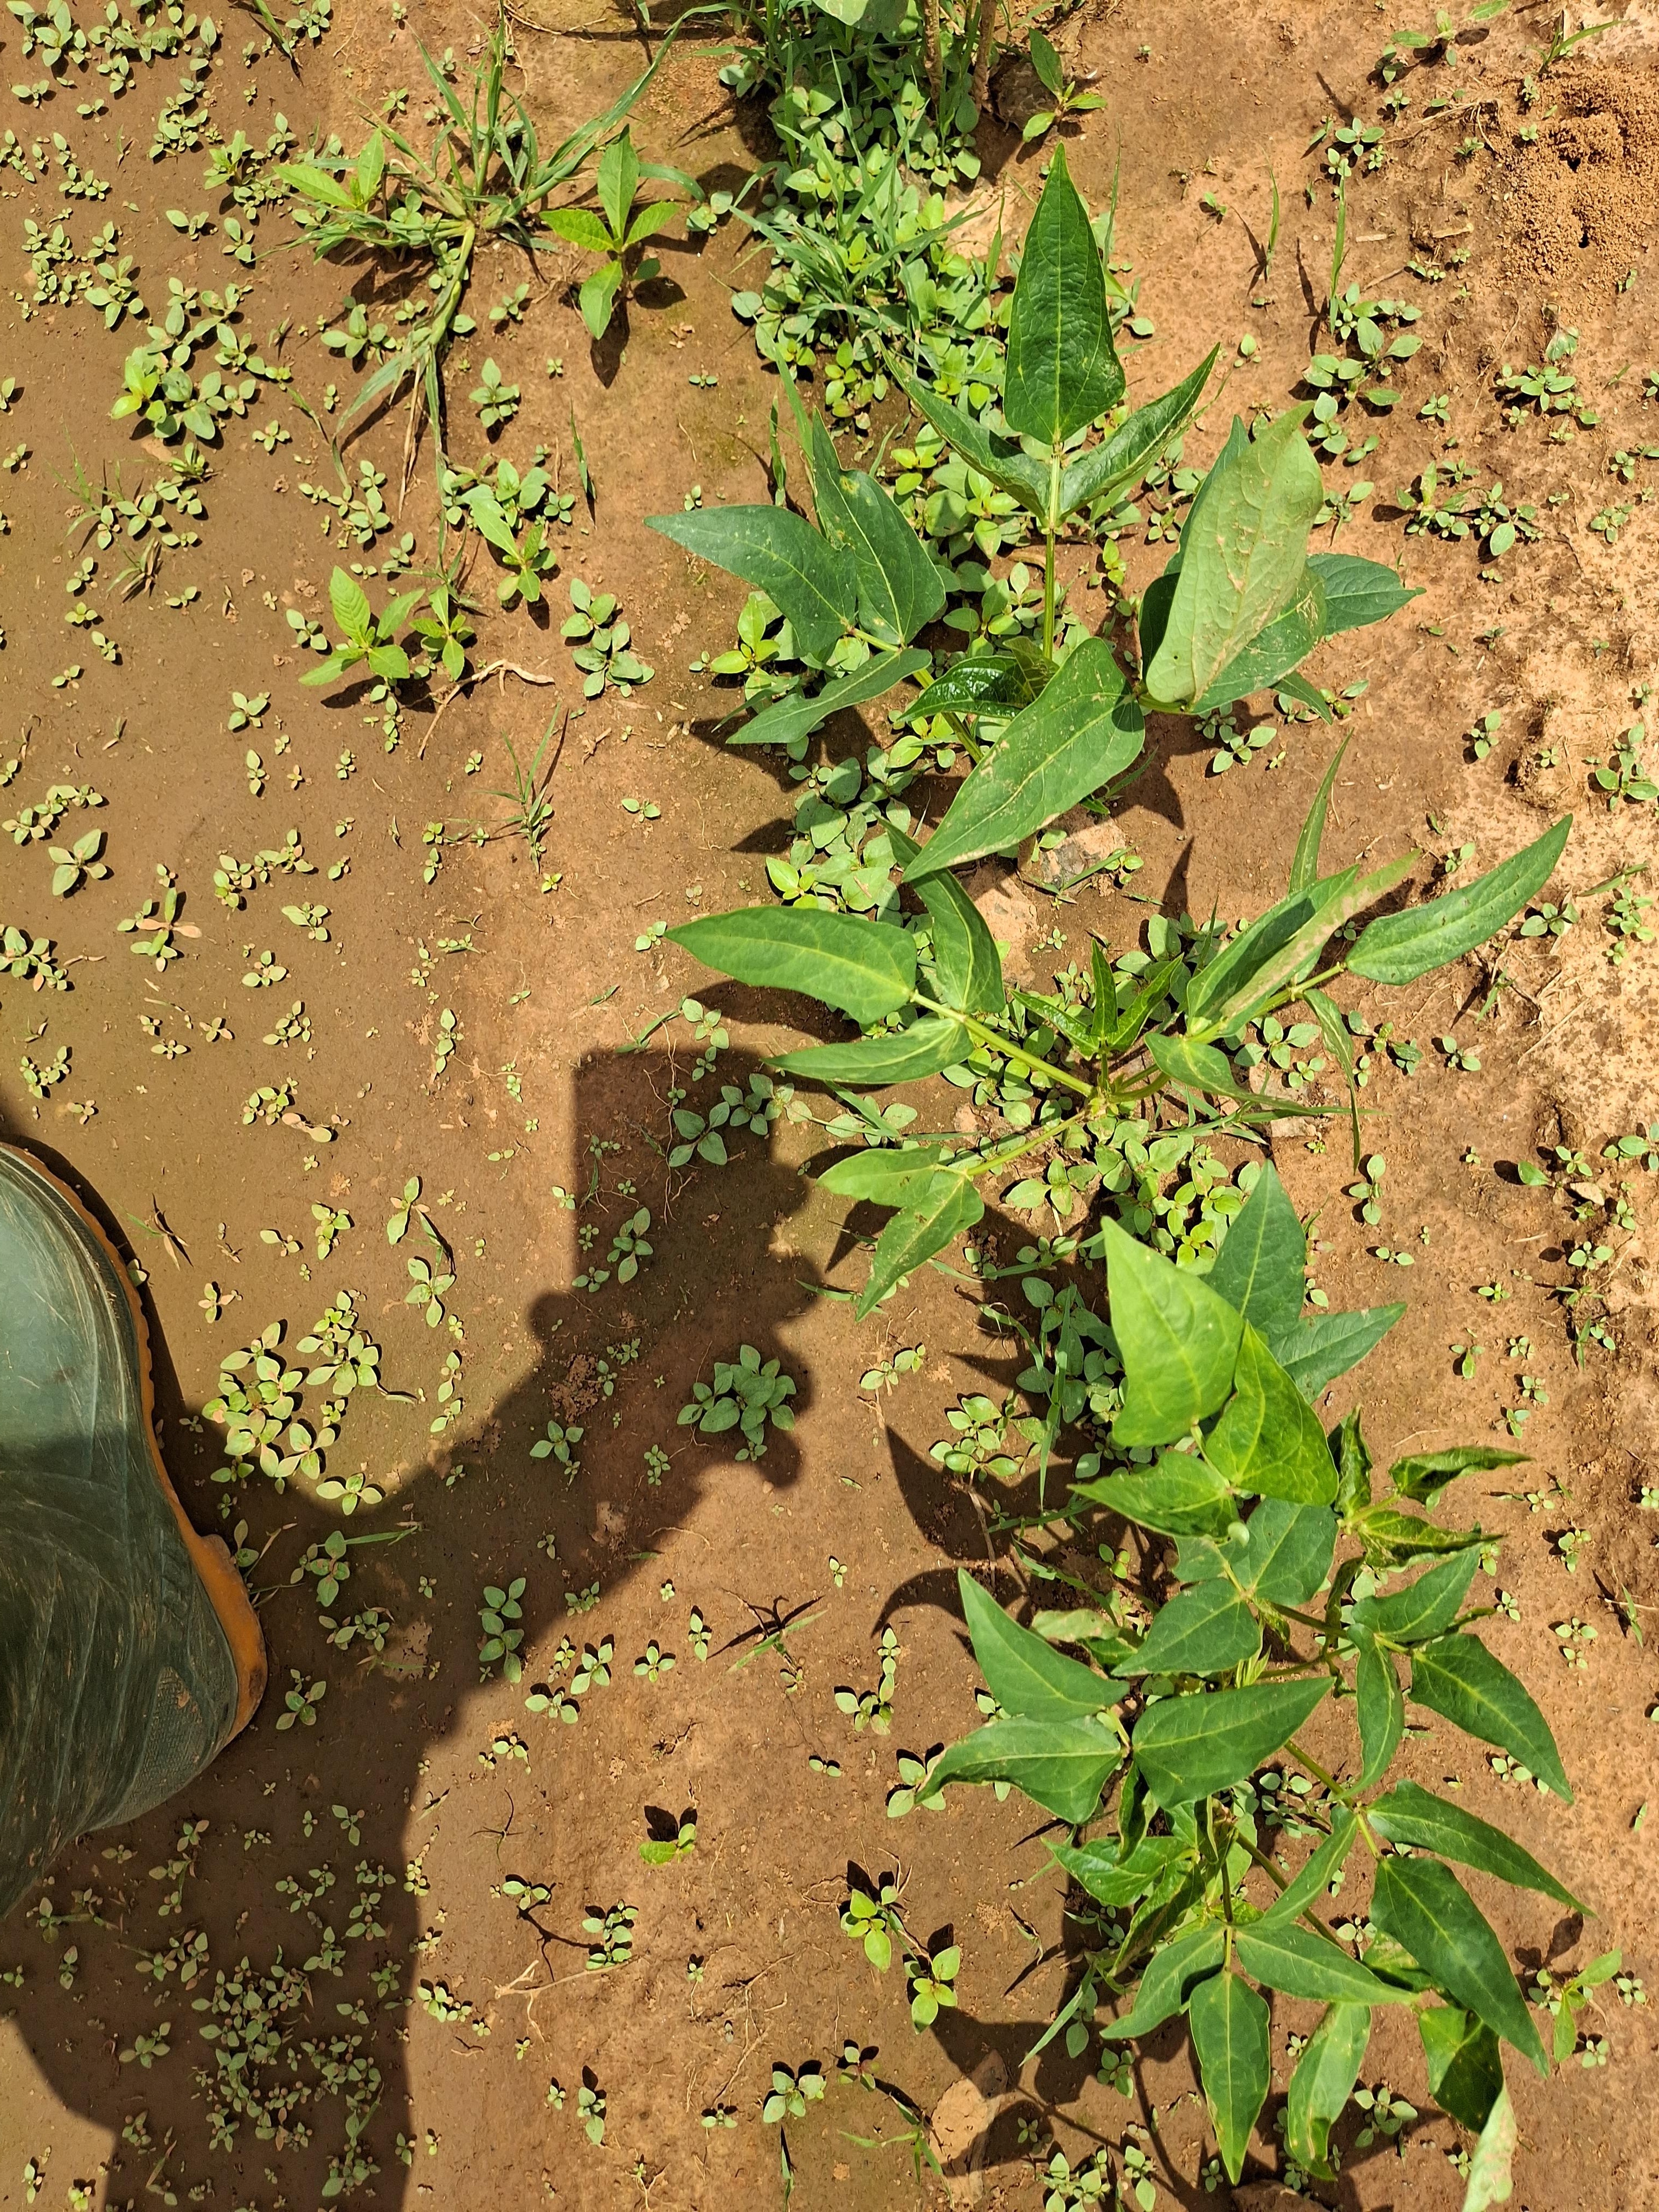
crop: cowpea
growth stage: sprouting emergence
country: Nigeria
